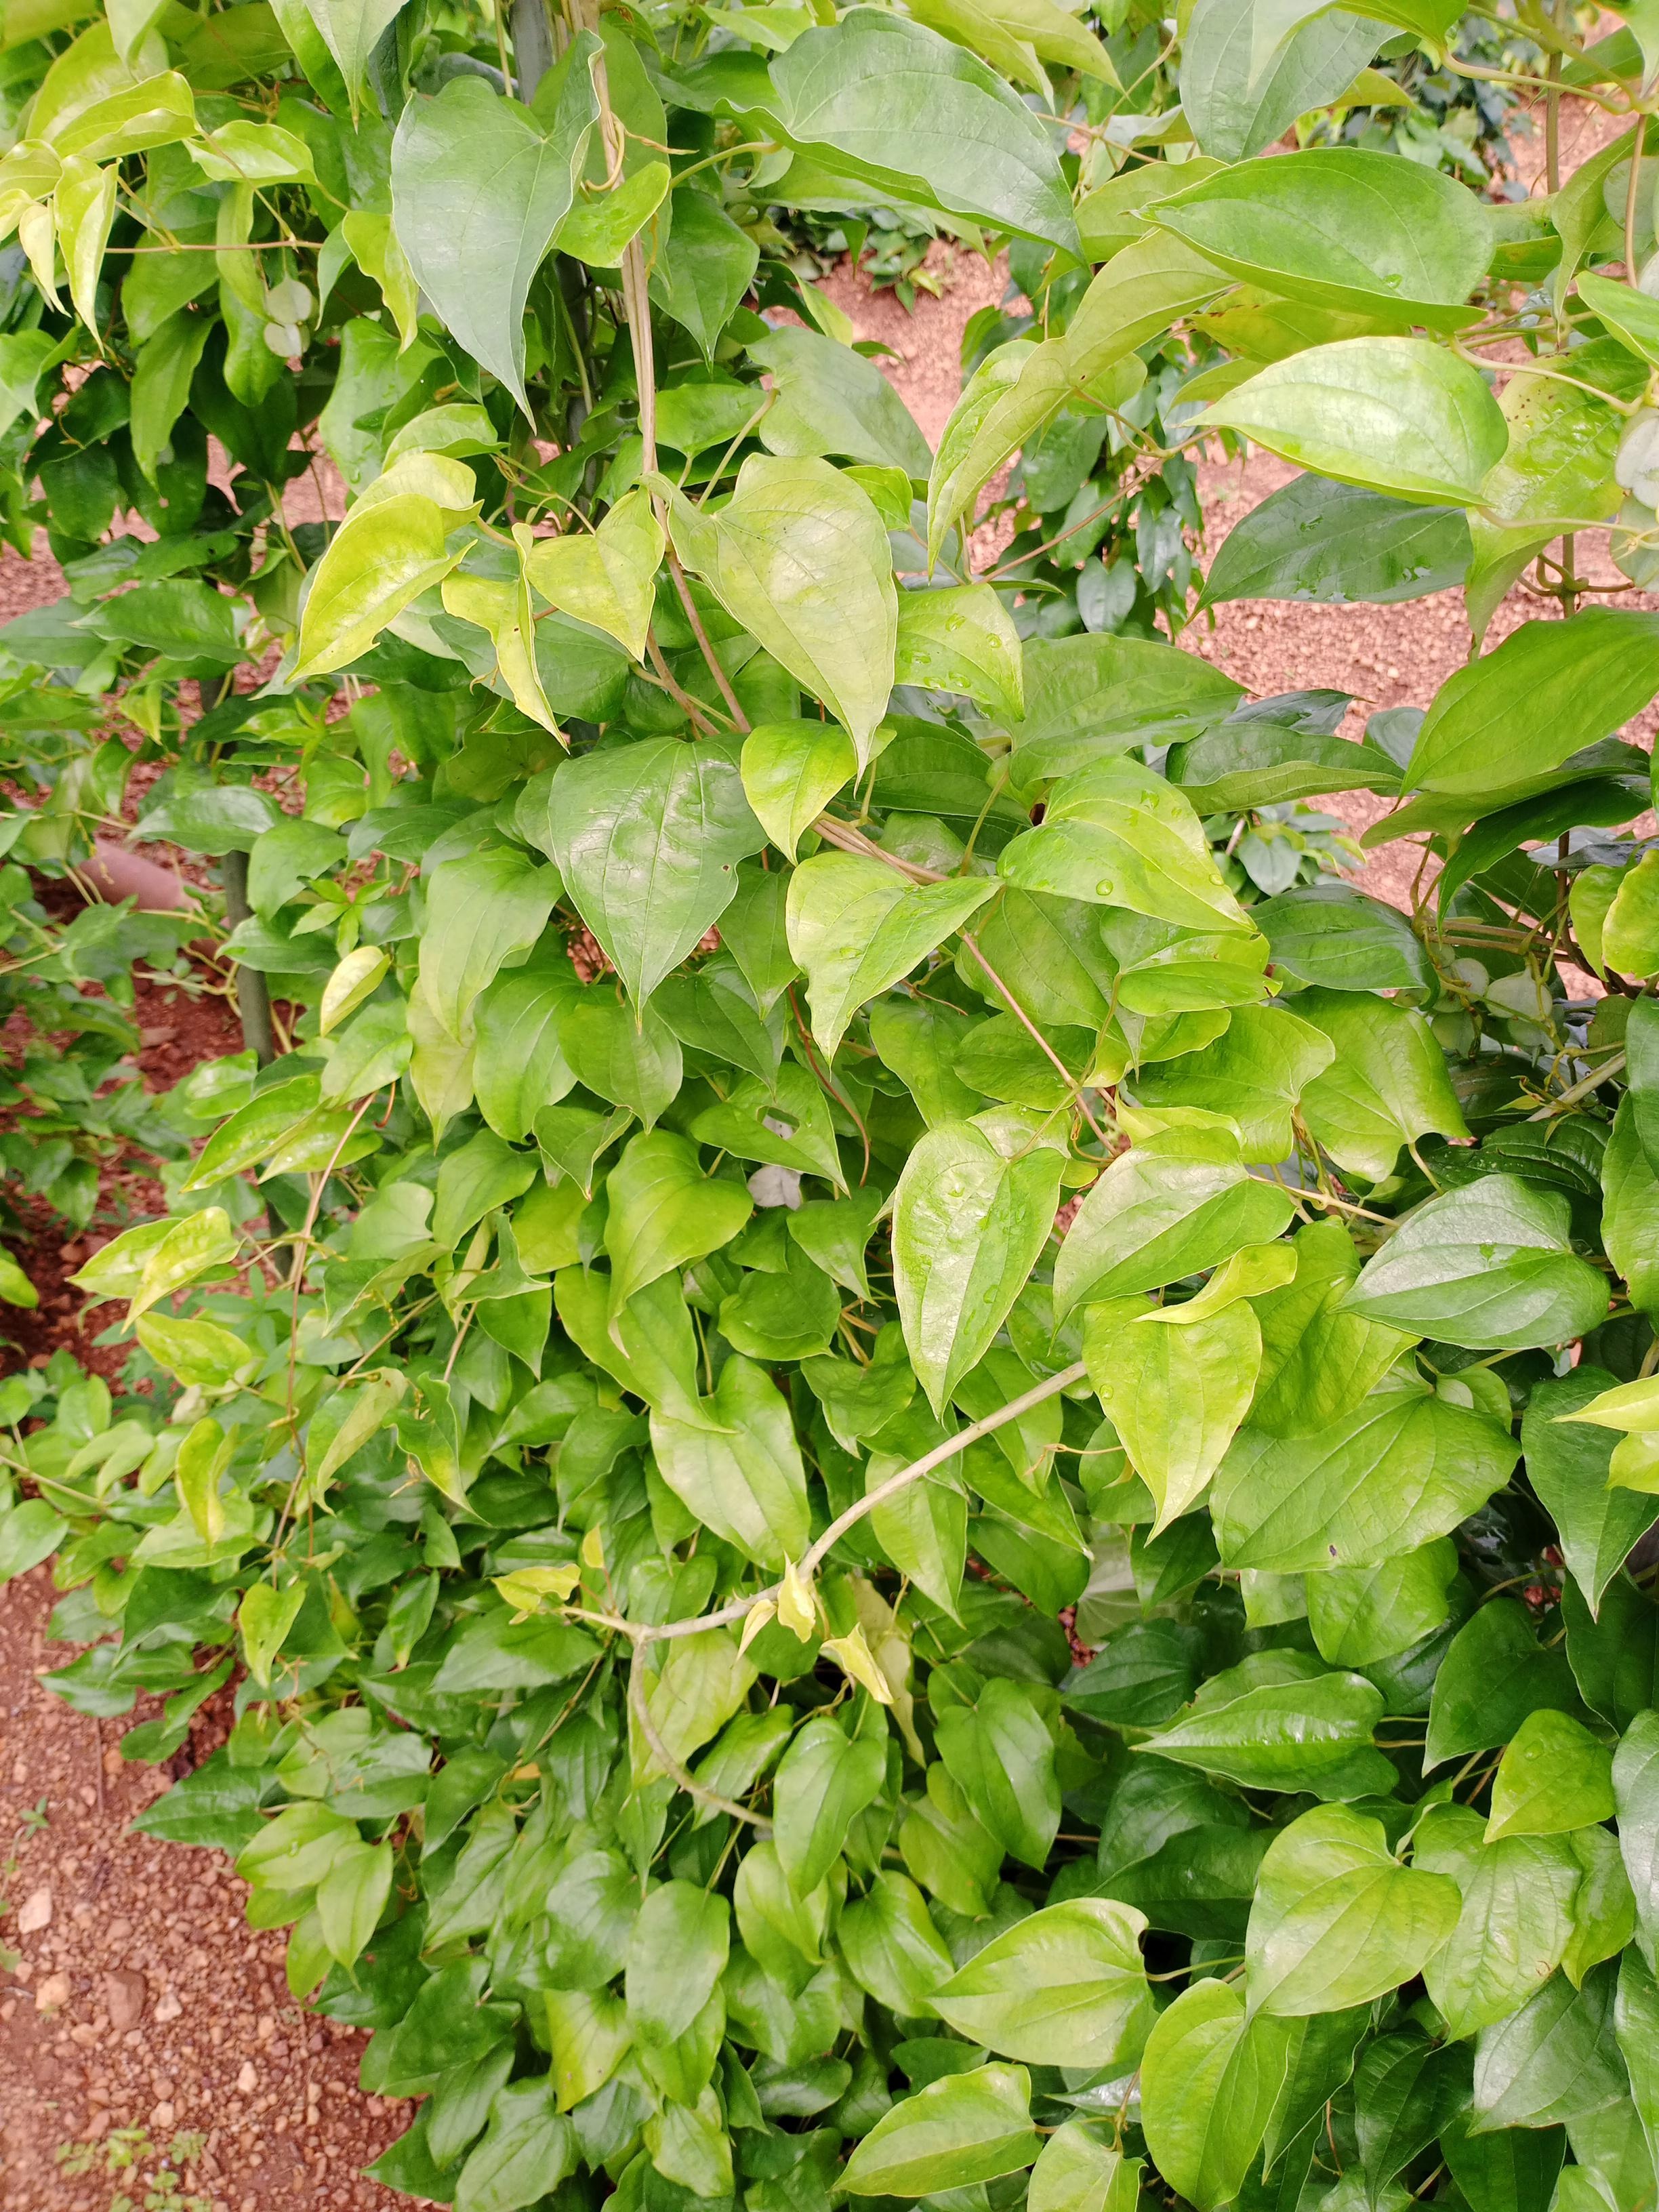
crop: yam
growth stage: vegetative
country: Nigeria
